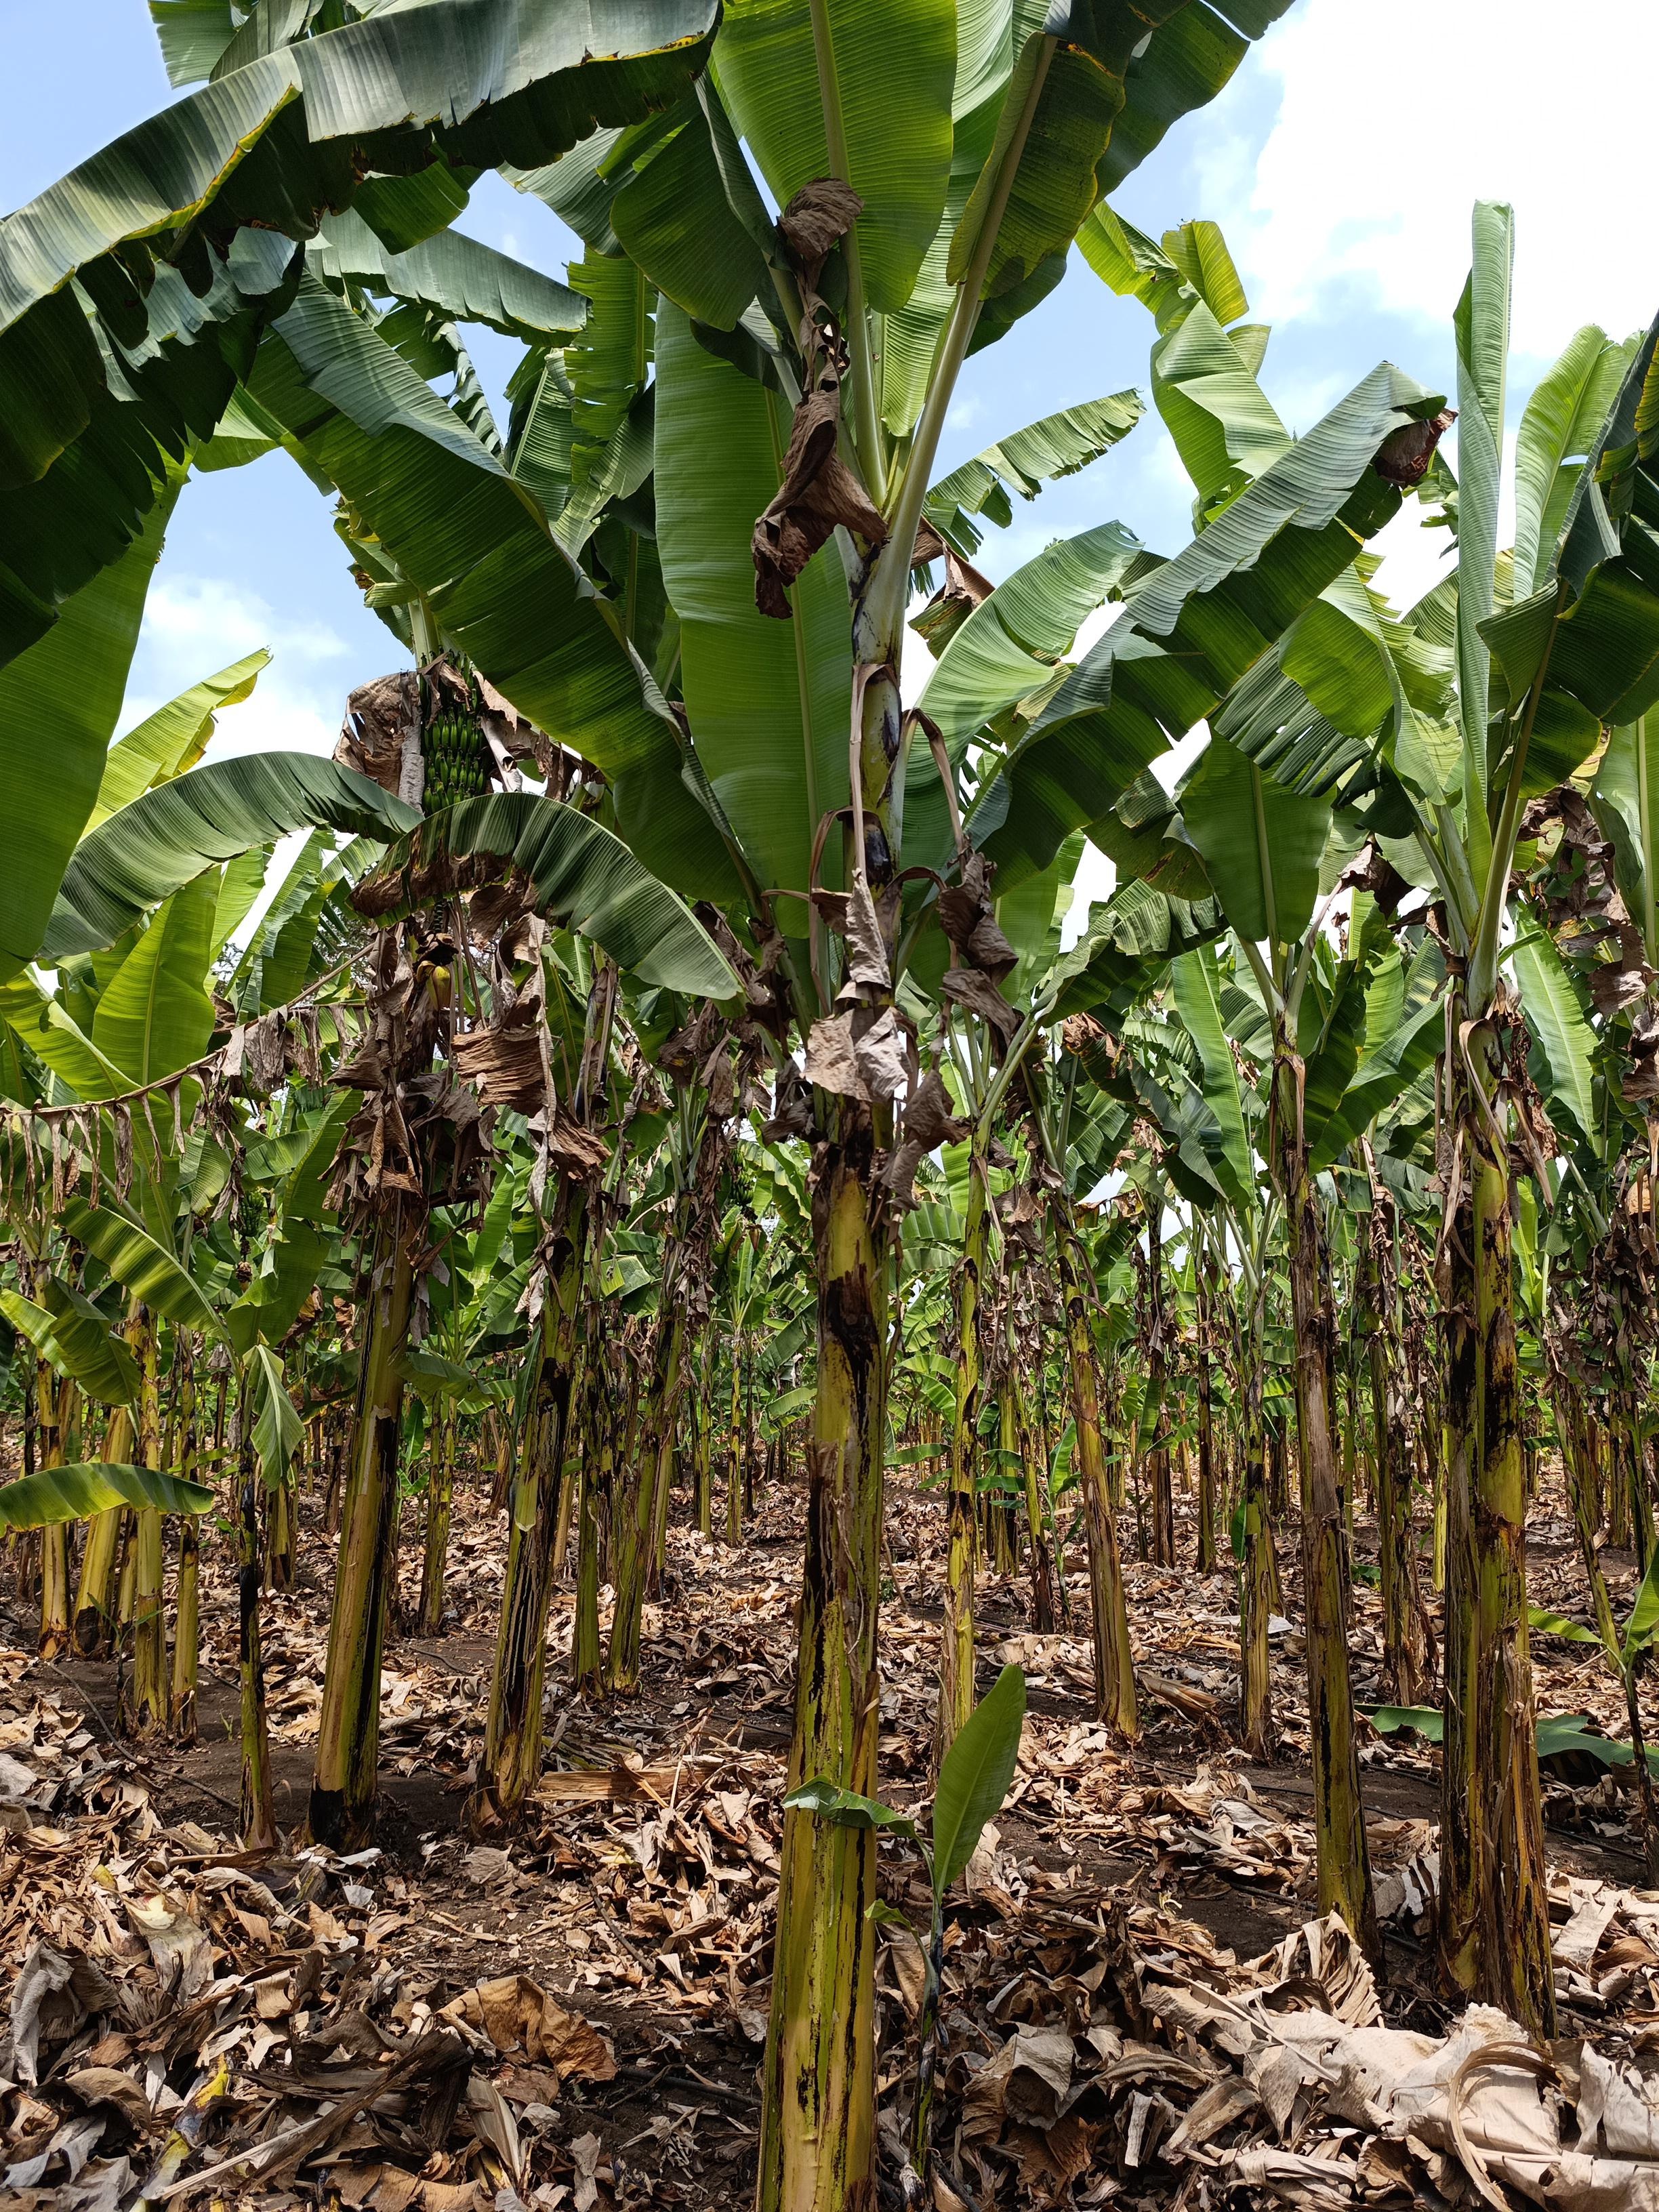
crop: banana
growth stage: vegetative
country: Tanzania
